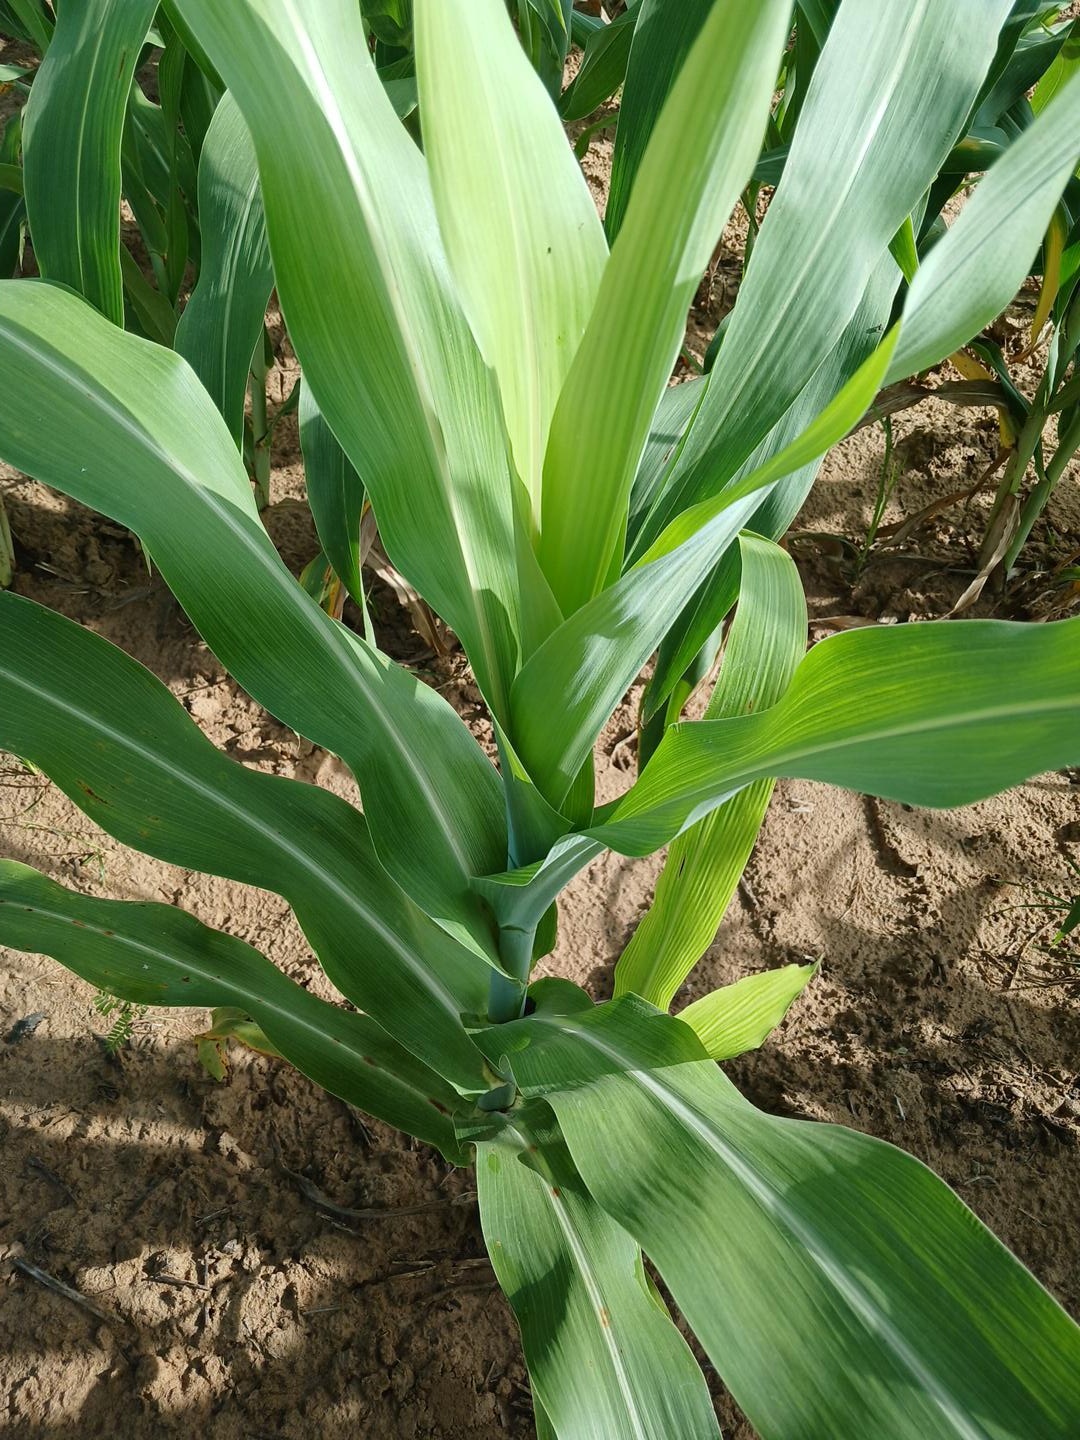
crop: sorghum
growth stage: vegetative
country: Senegal
